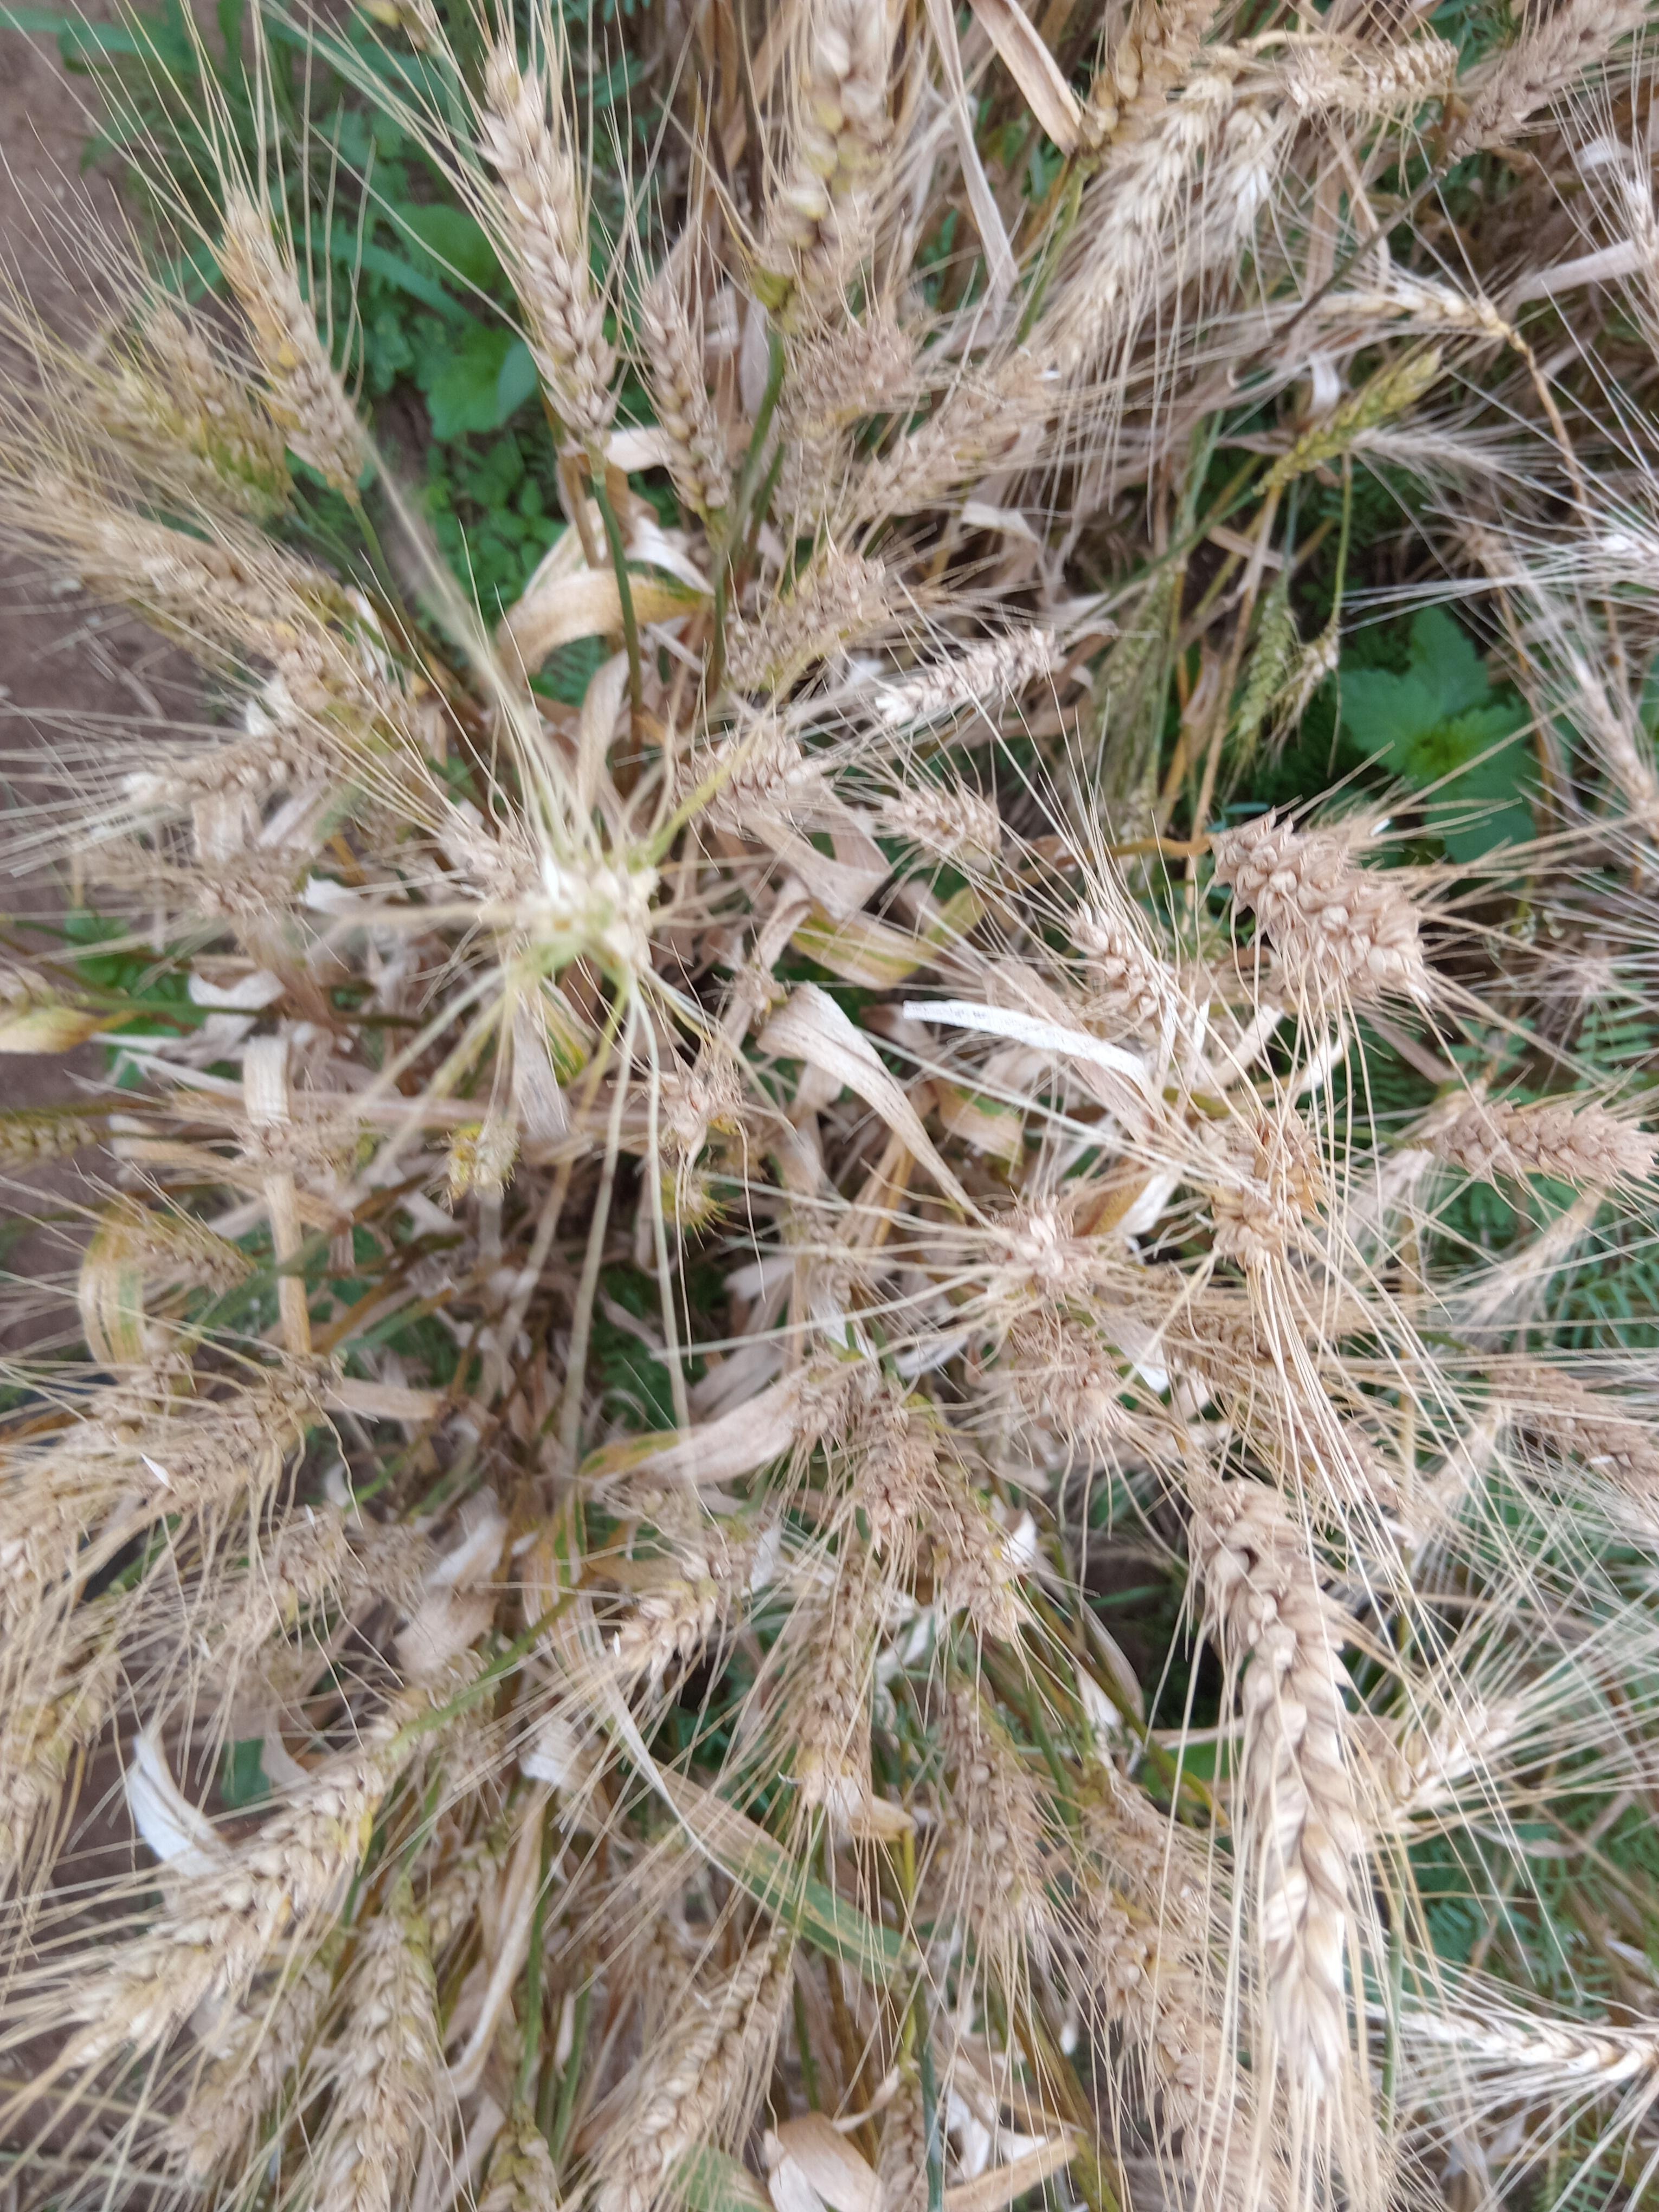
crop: wheat
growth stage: maturity
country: Kenya
